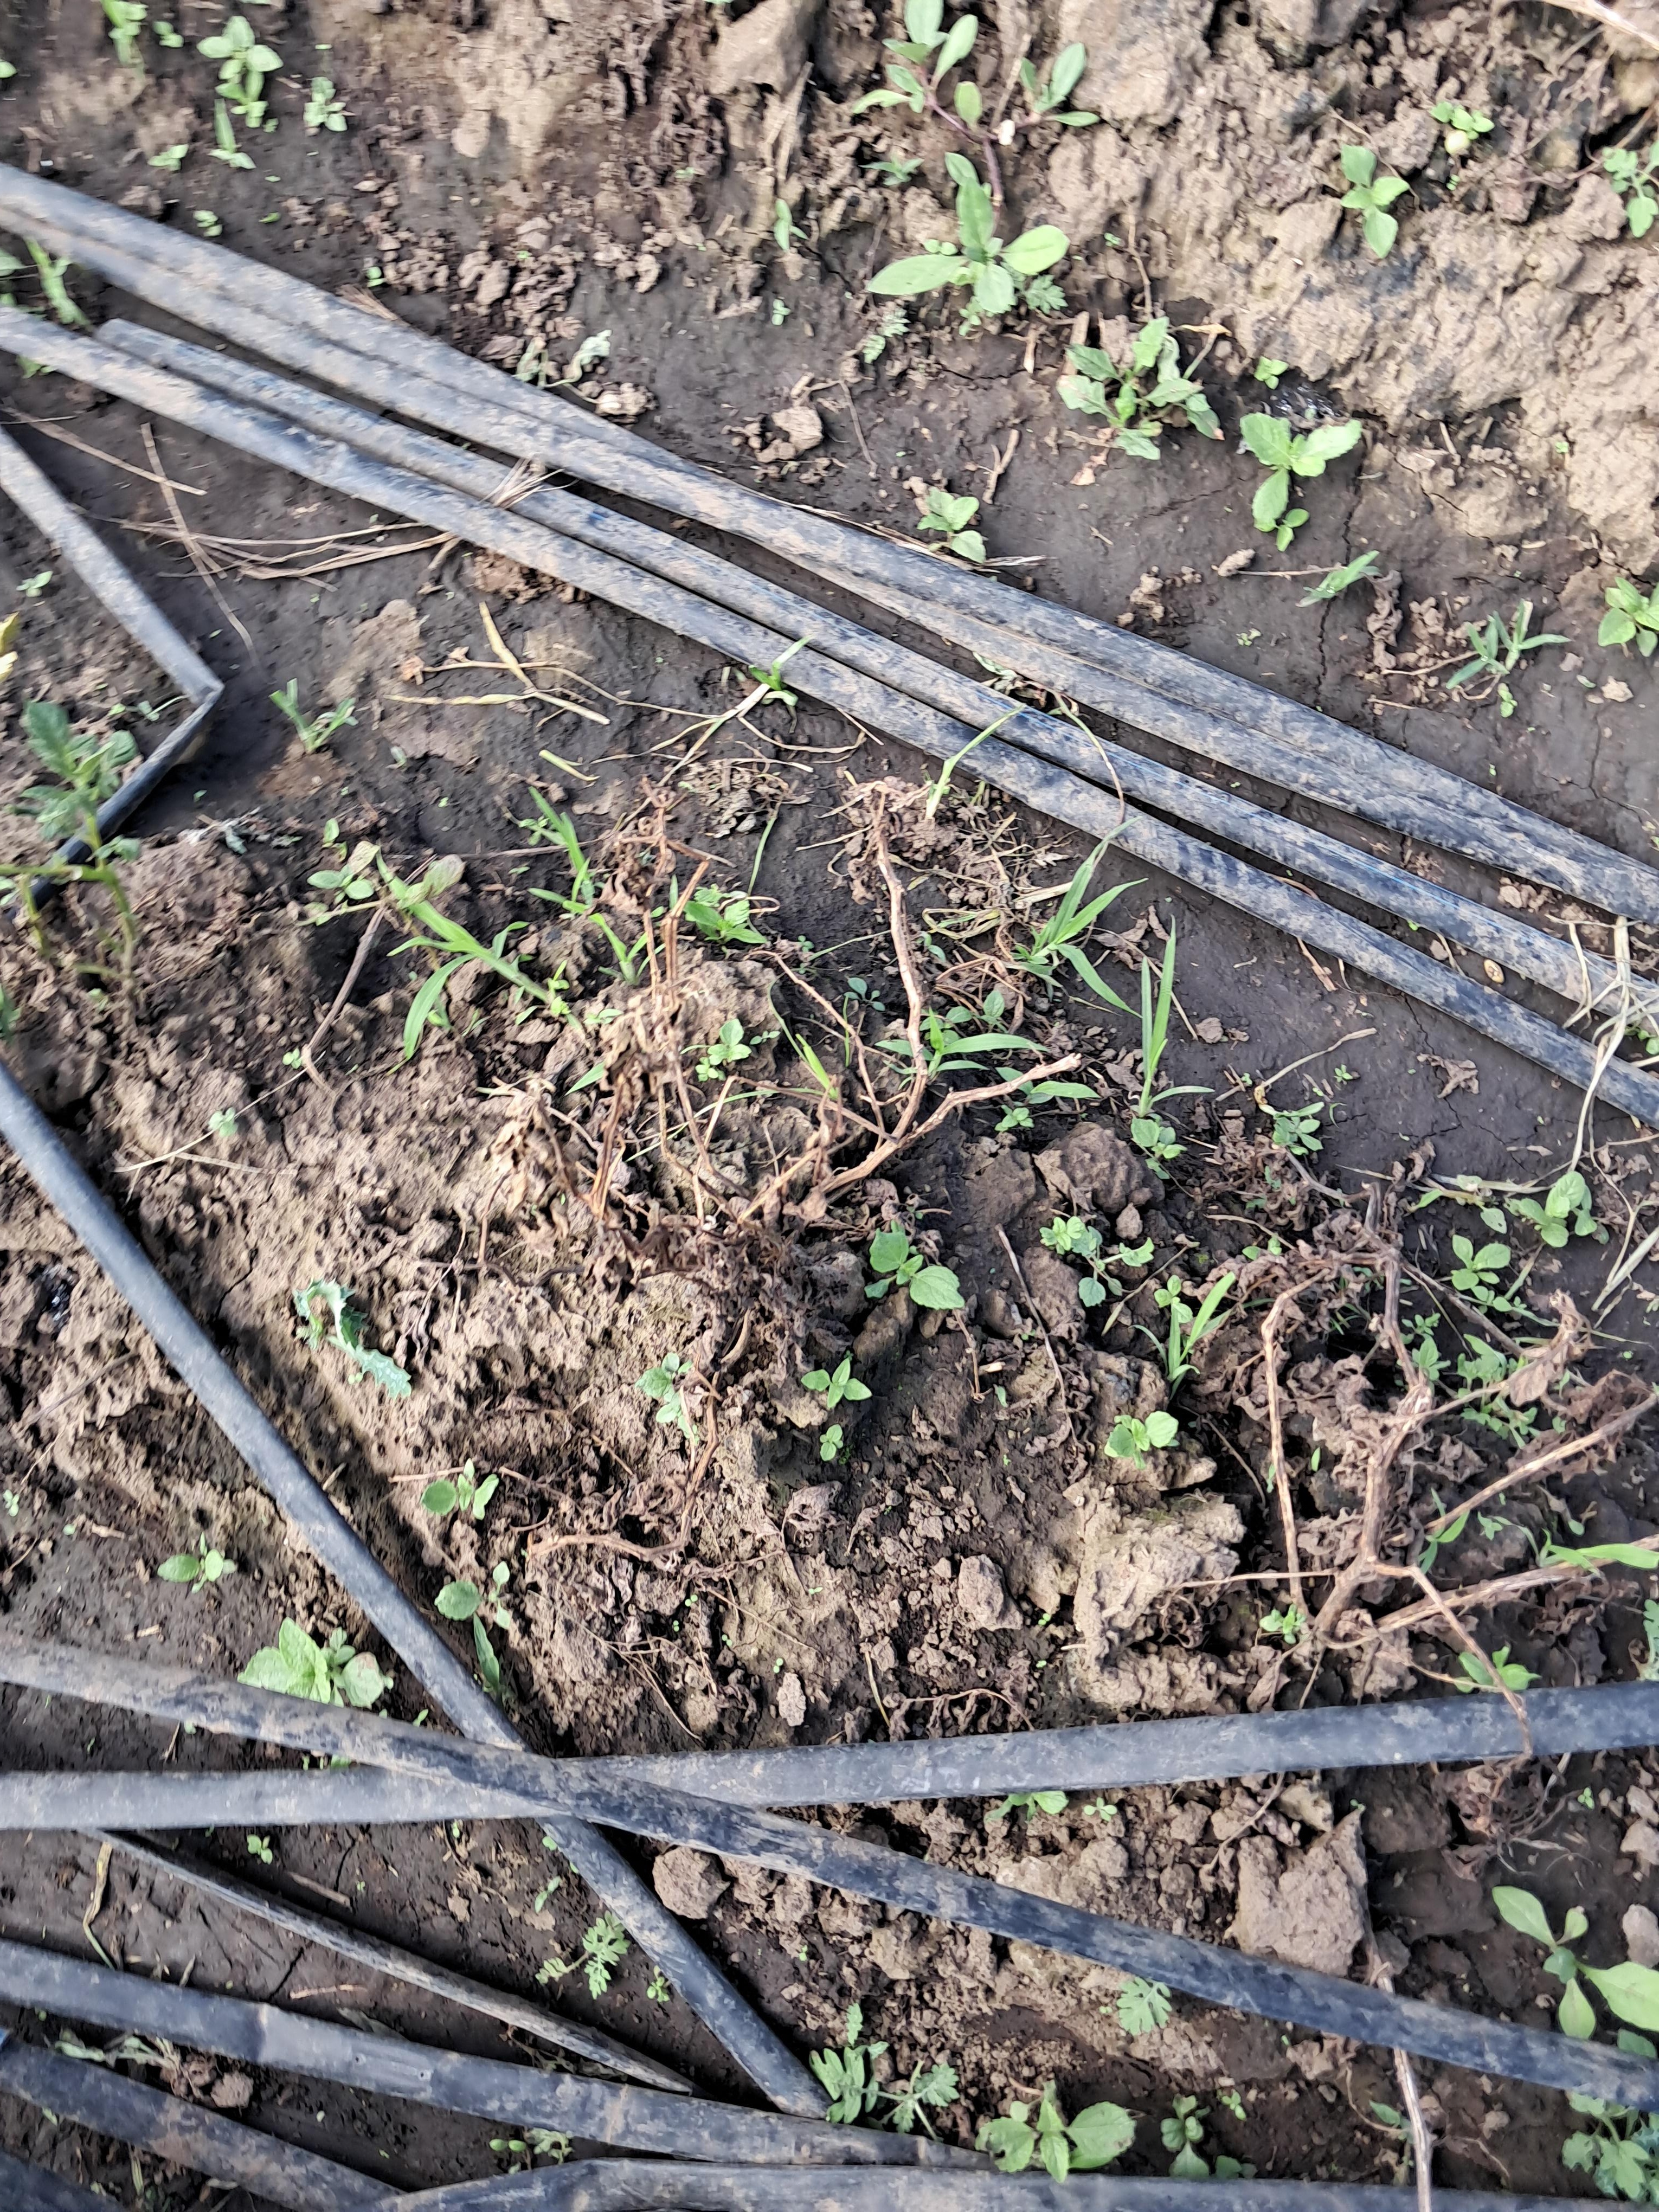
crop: potato
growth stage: flowering
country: Tanzania
